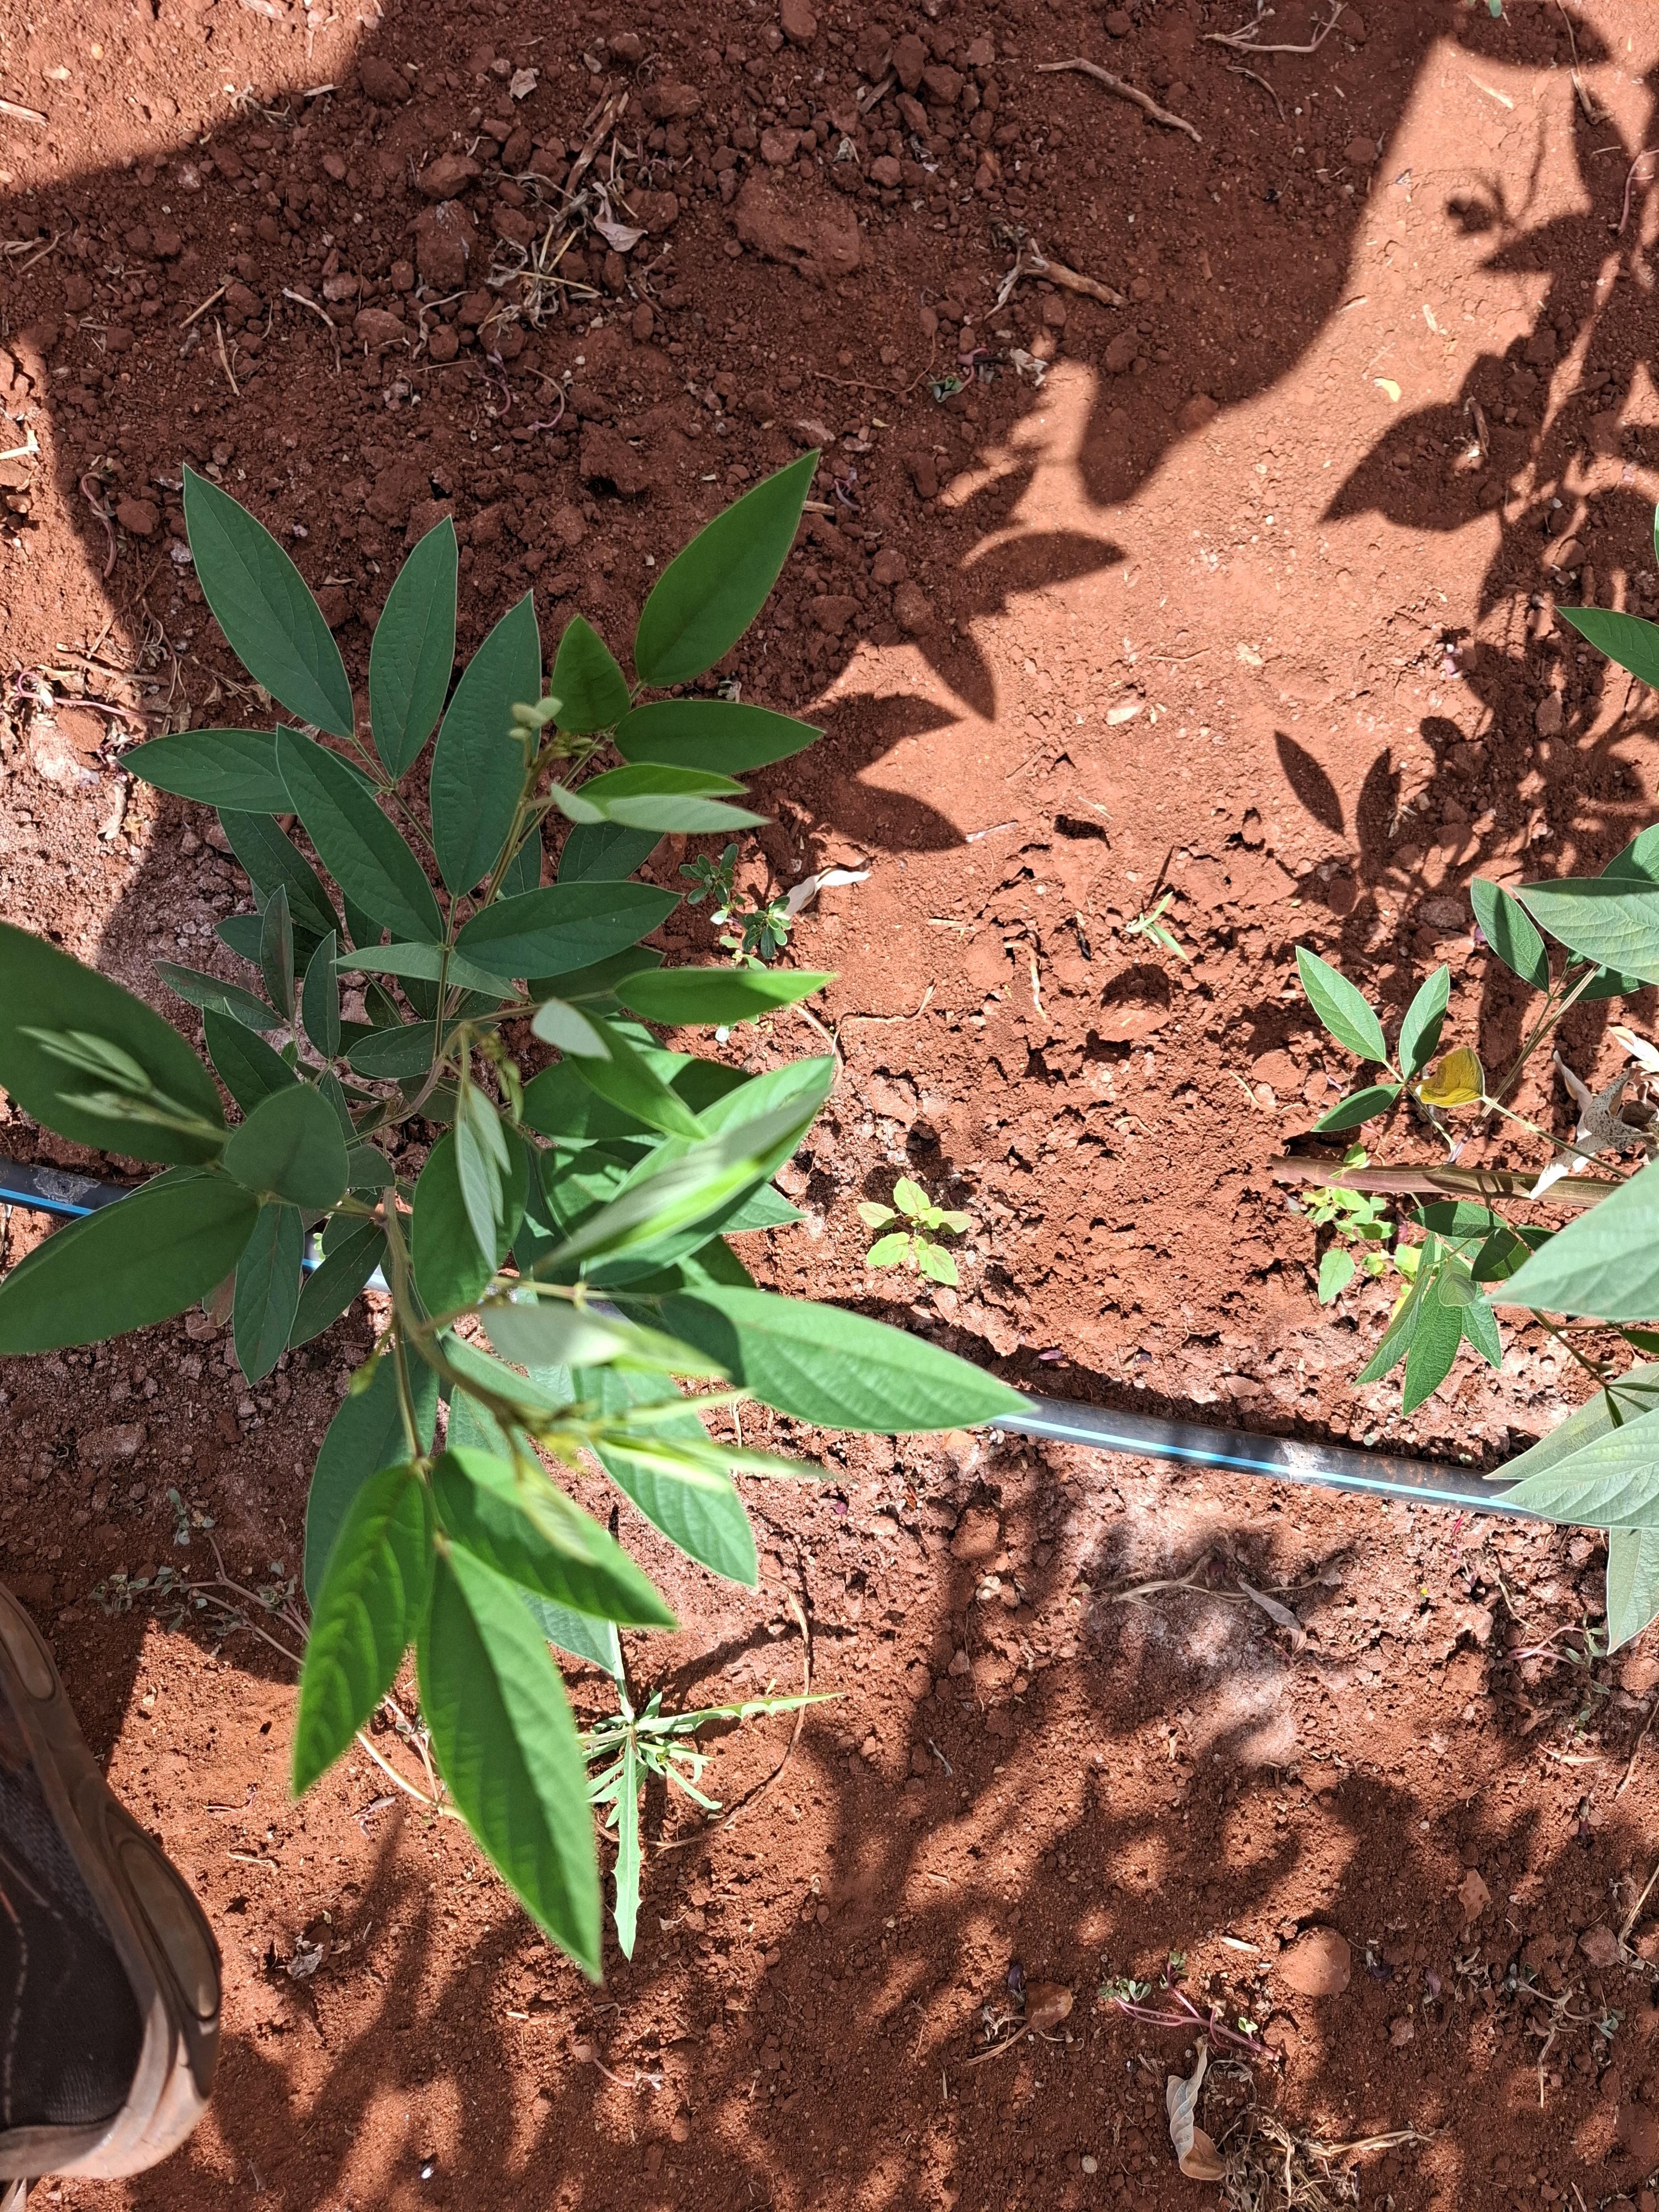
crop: pigeonpea
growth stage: development pod
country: Kenya
